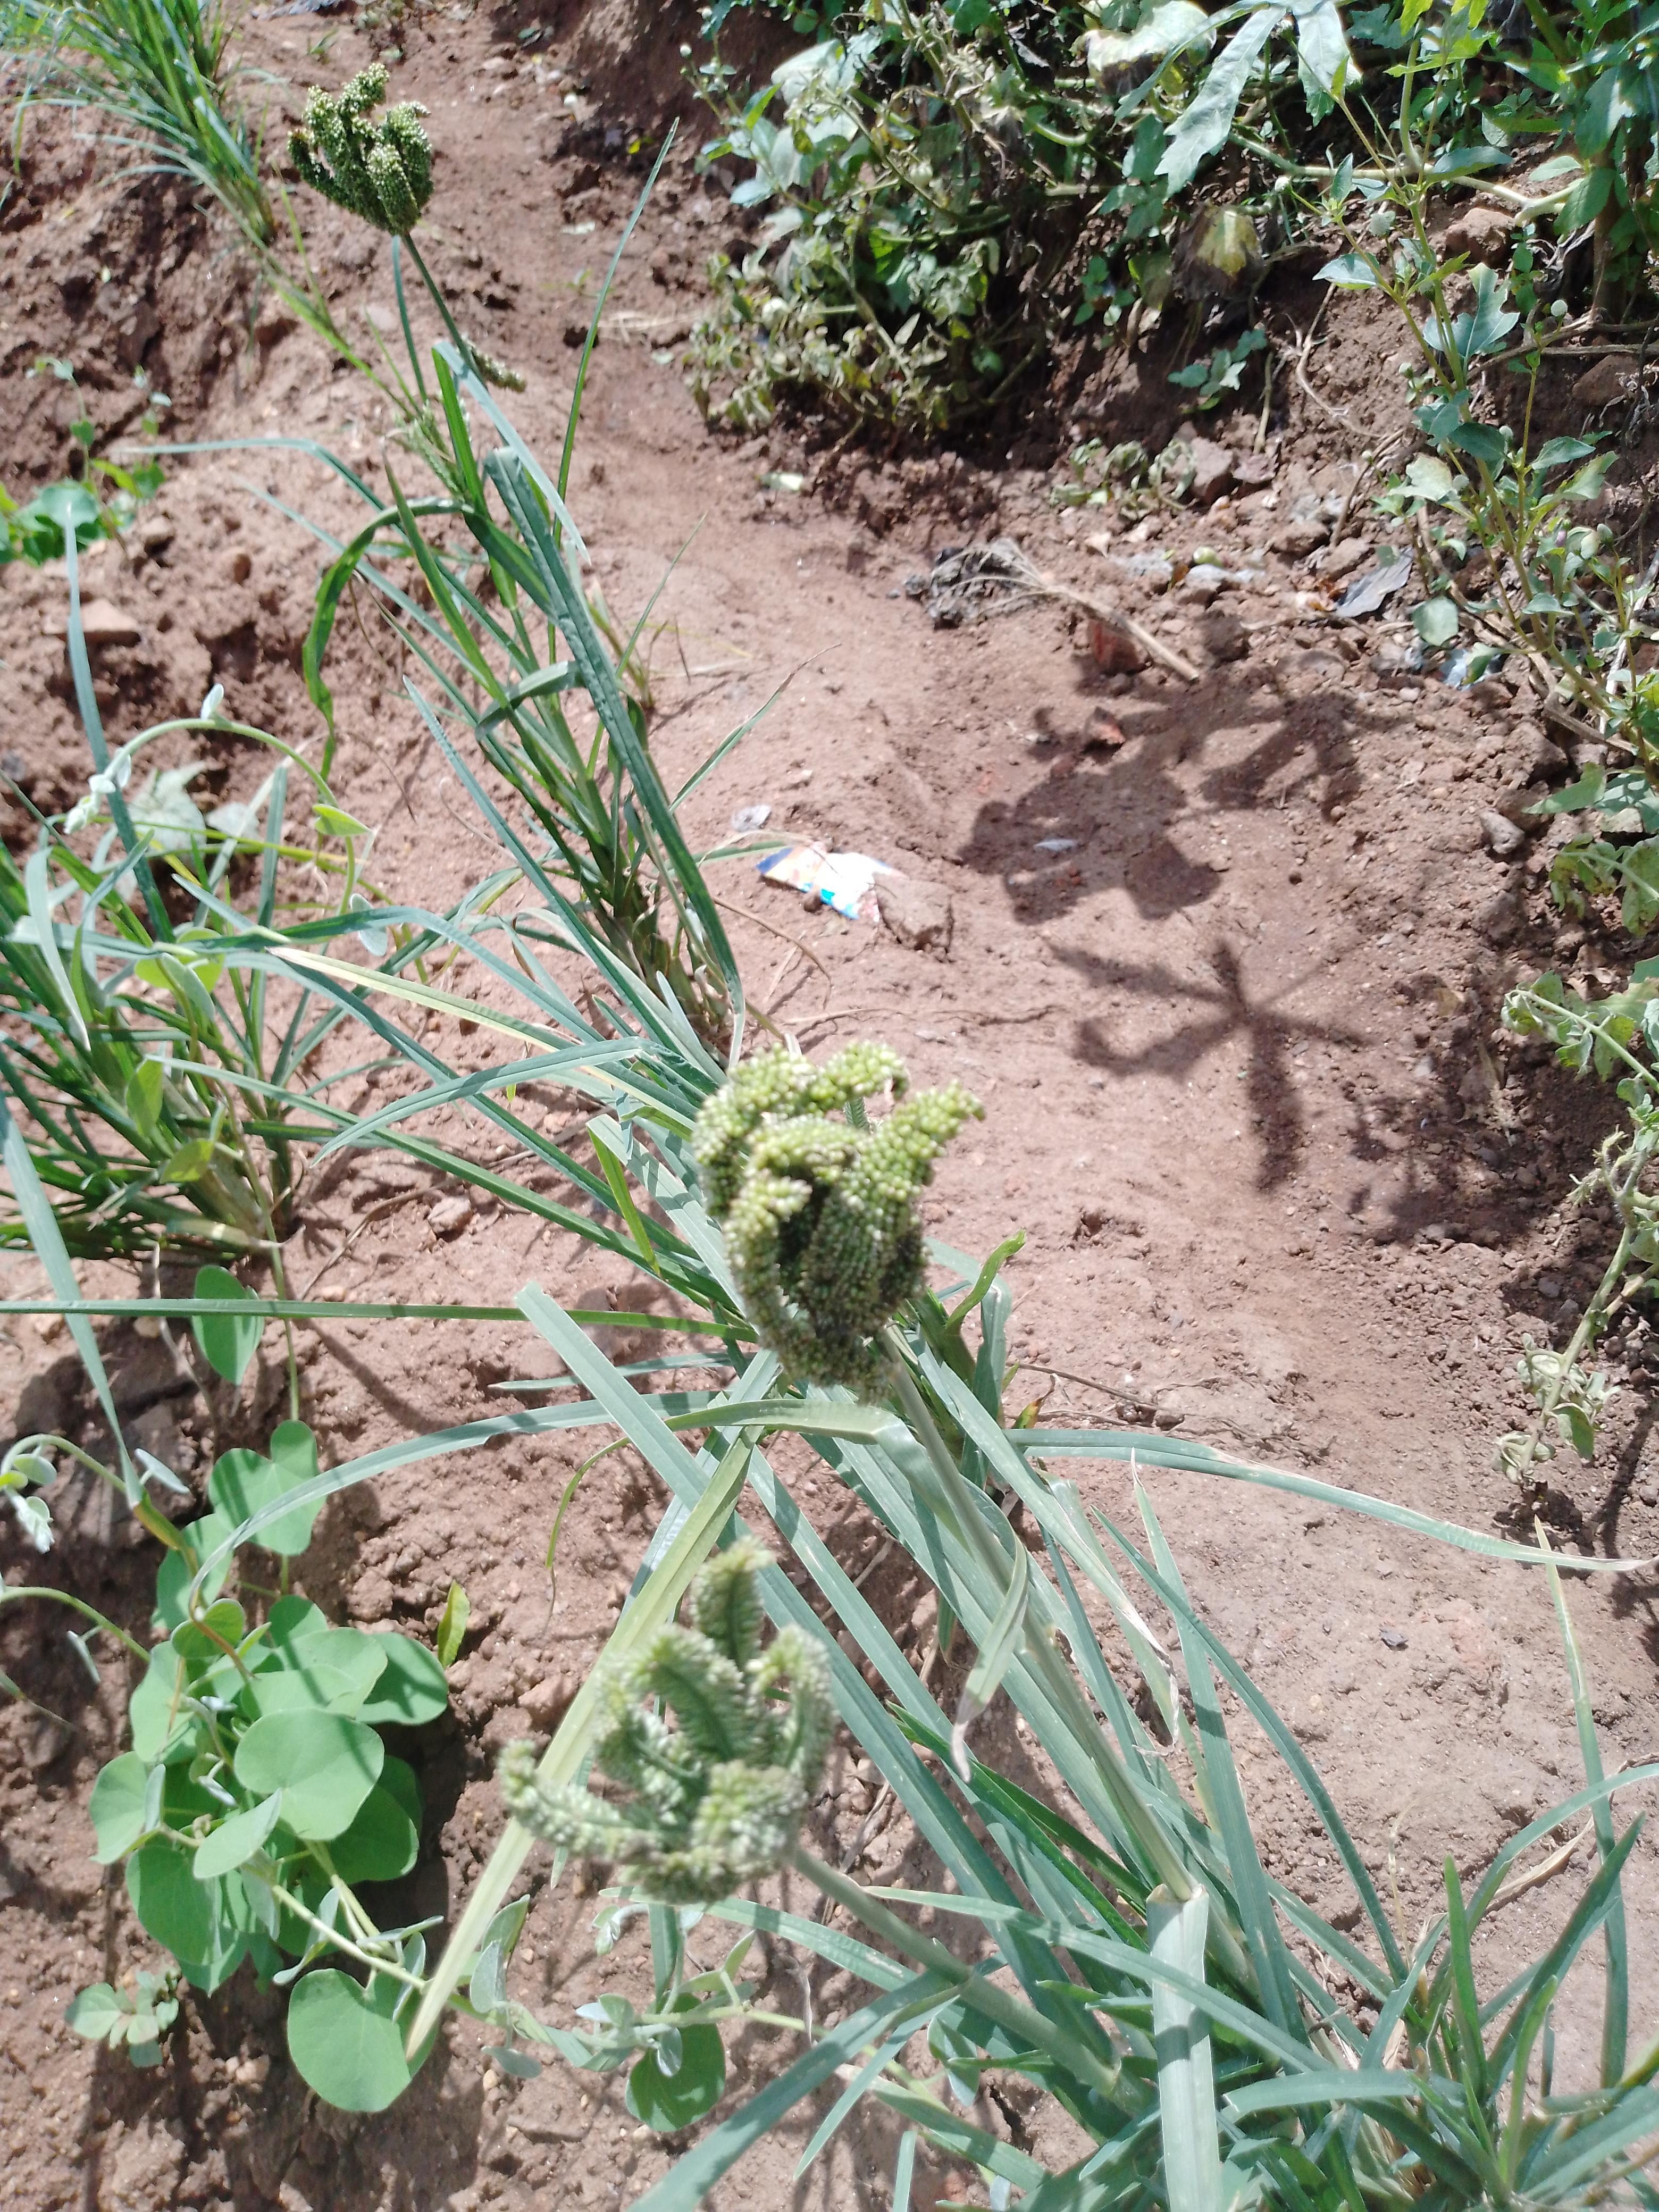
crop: finger millet
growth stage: filling grain
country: Malawi
